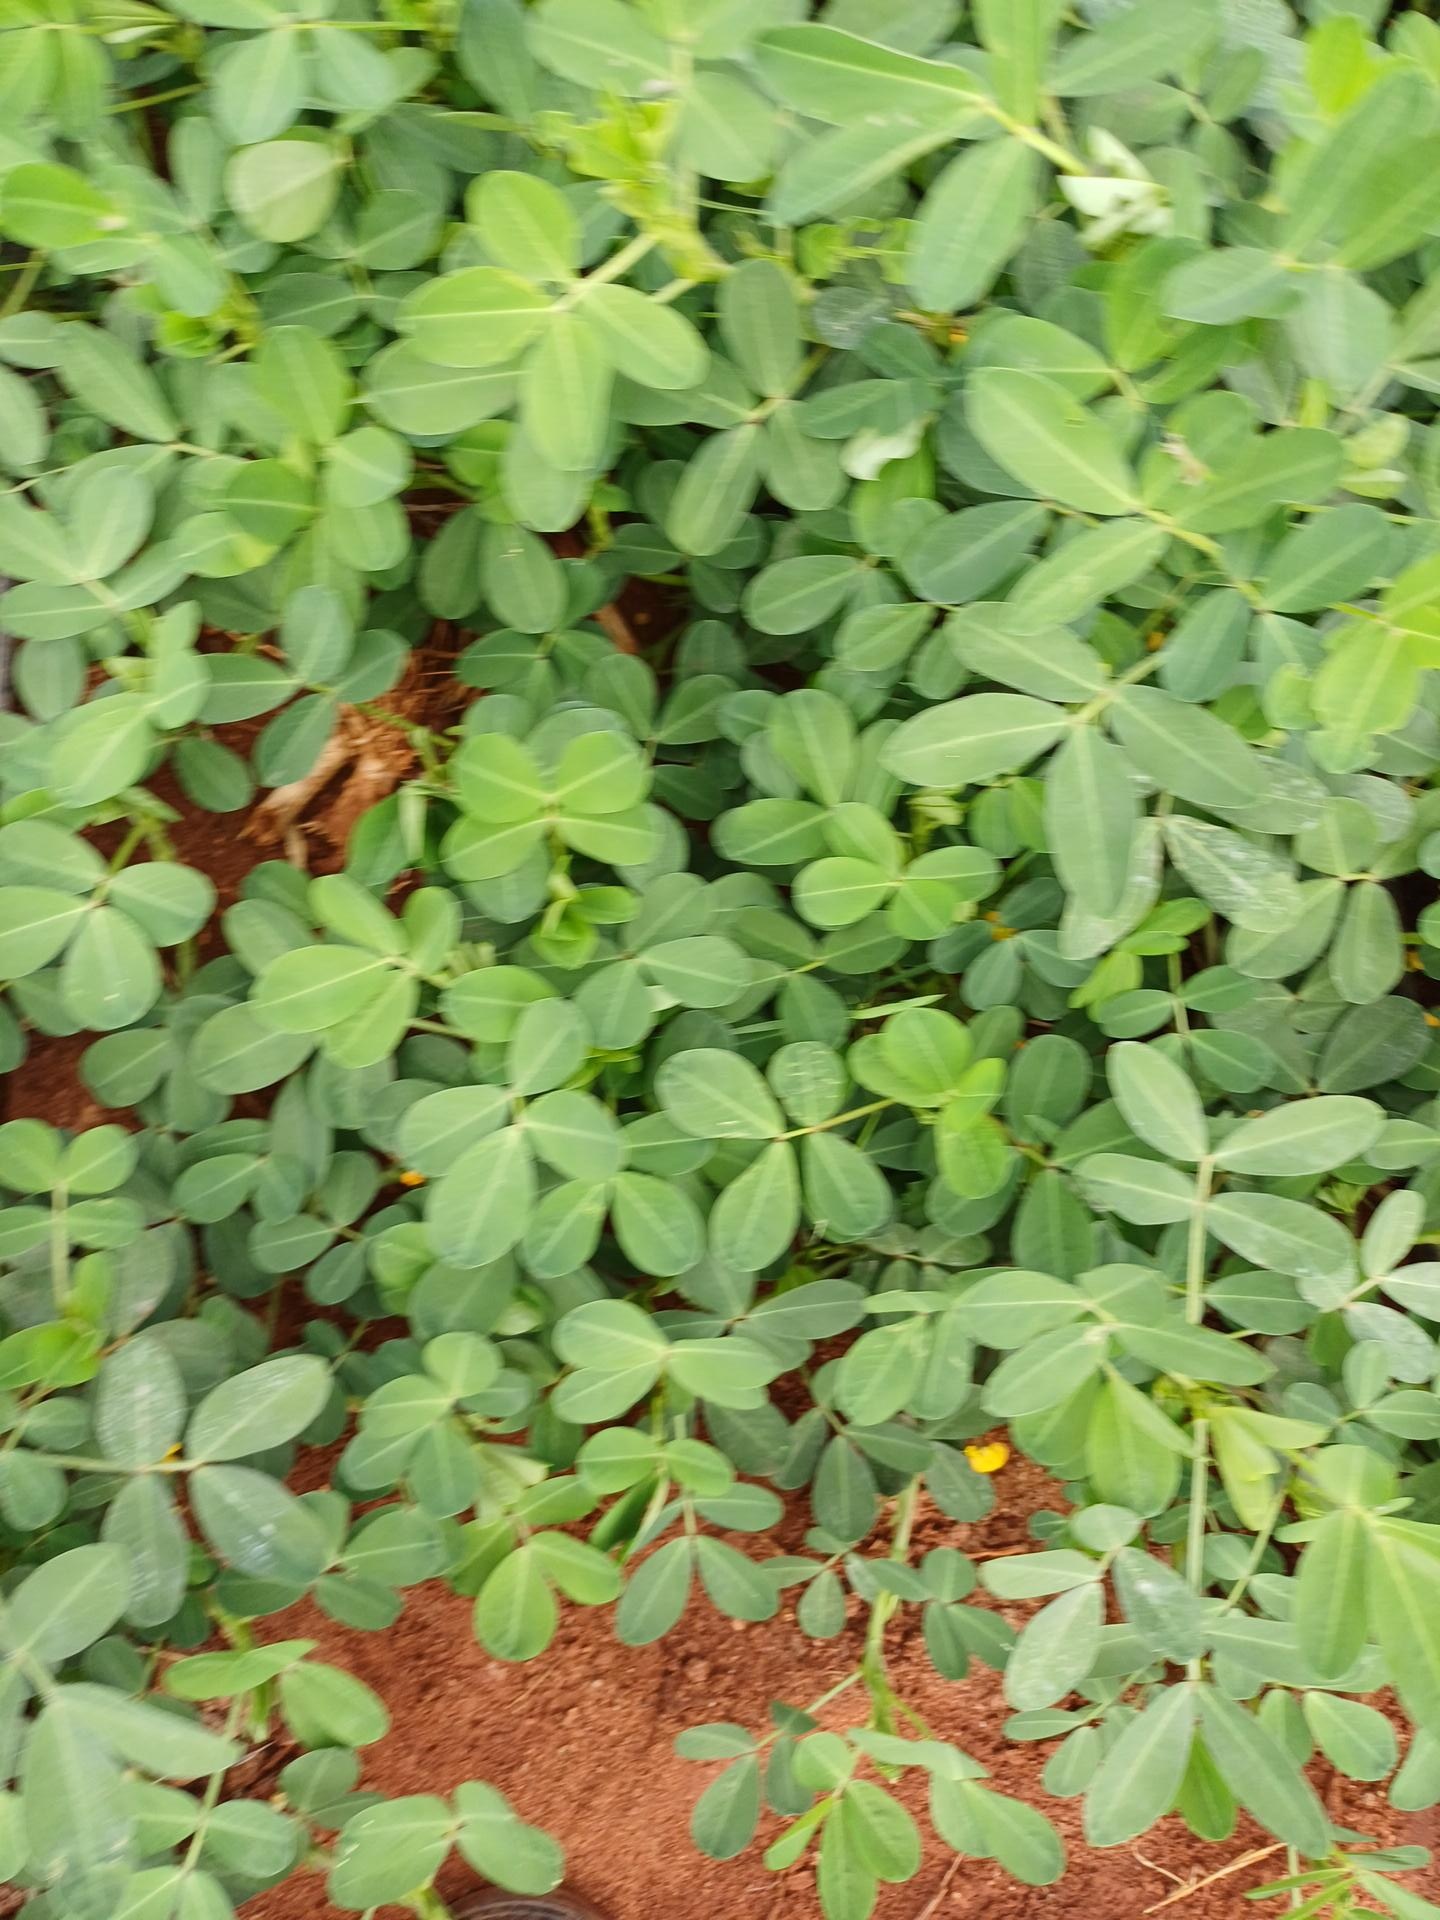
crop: groundnut
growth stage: flowering
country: Kenya
